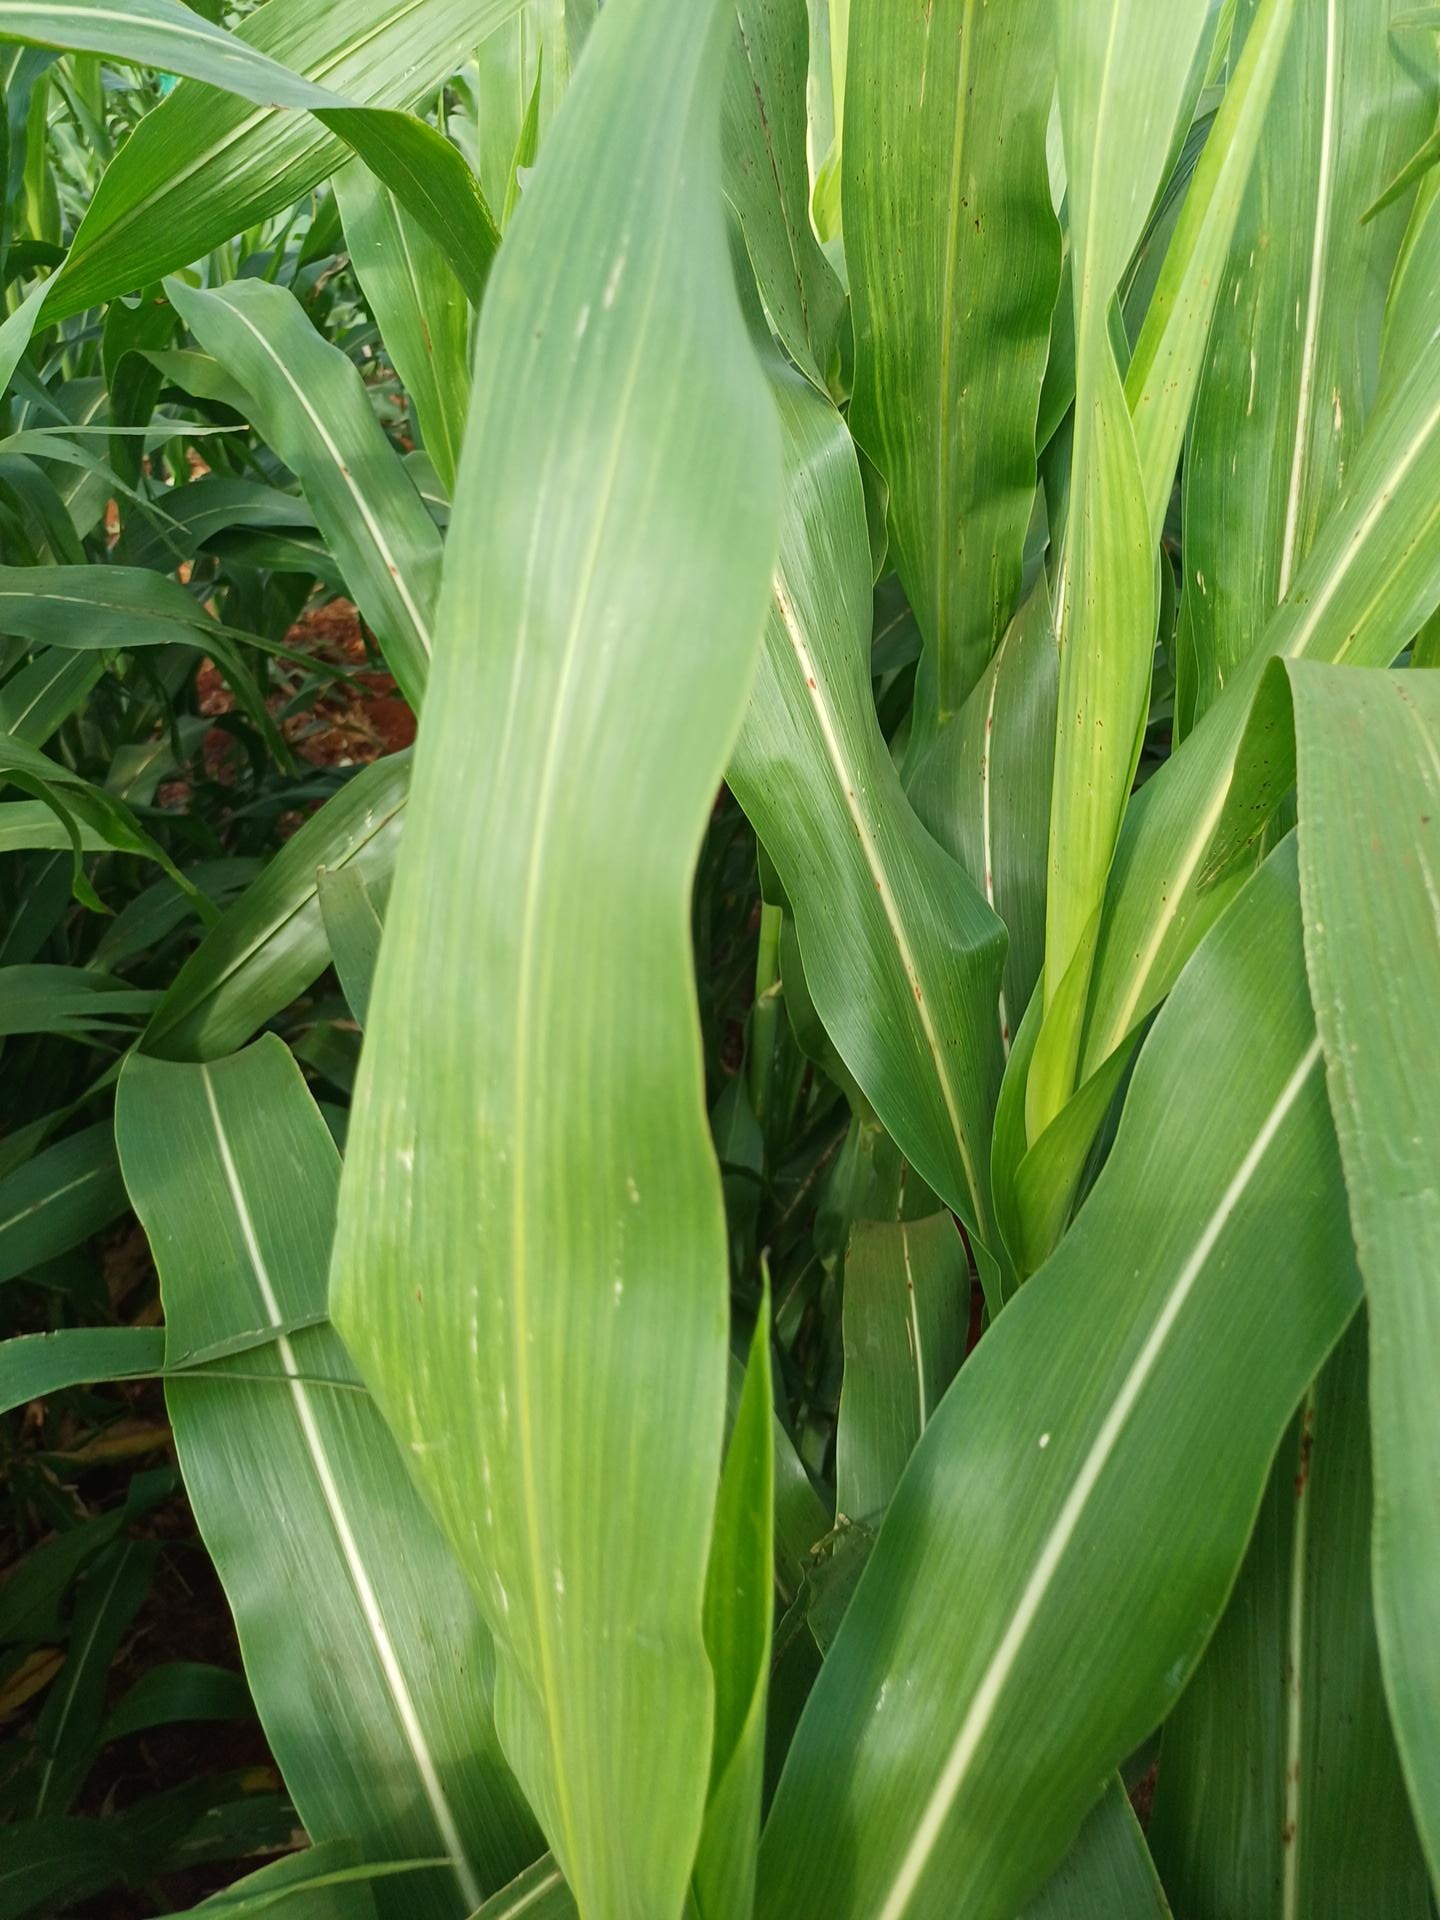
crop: sorghum
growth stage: vegetative
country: Kenya
